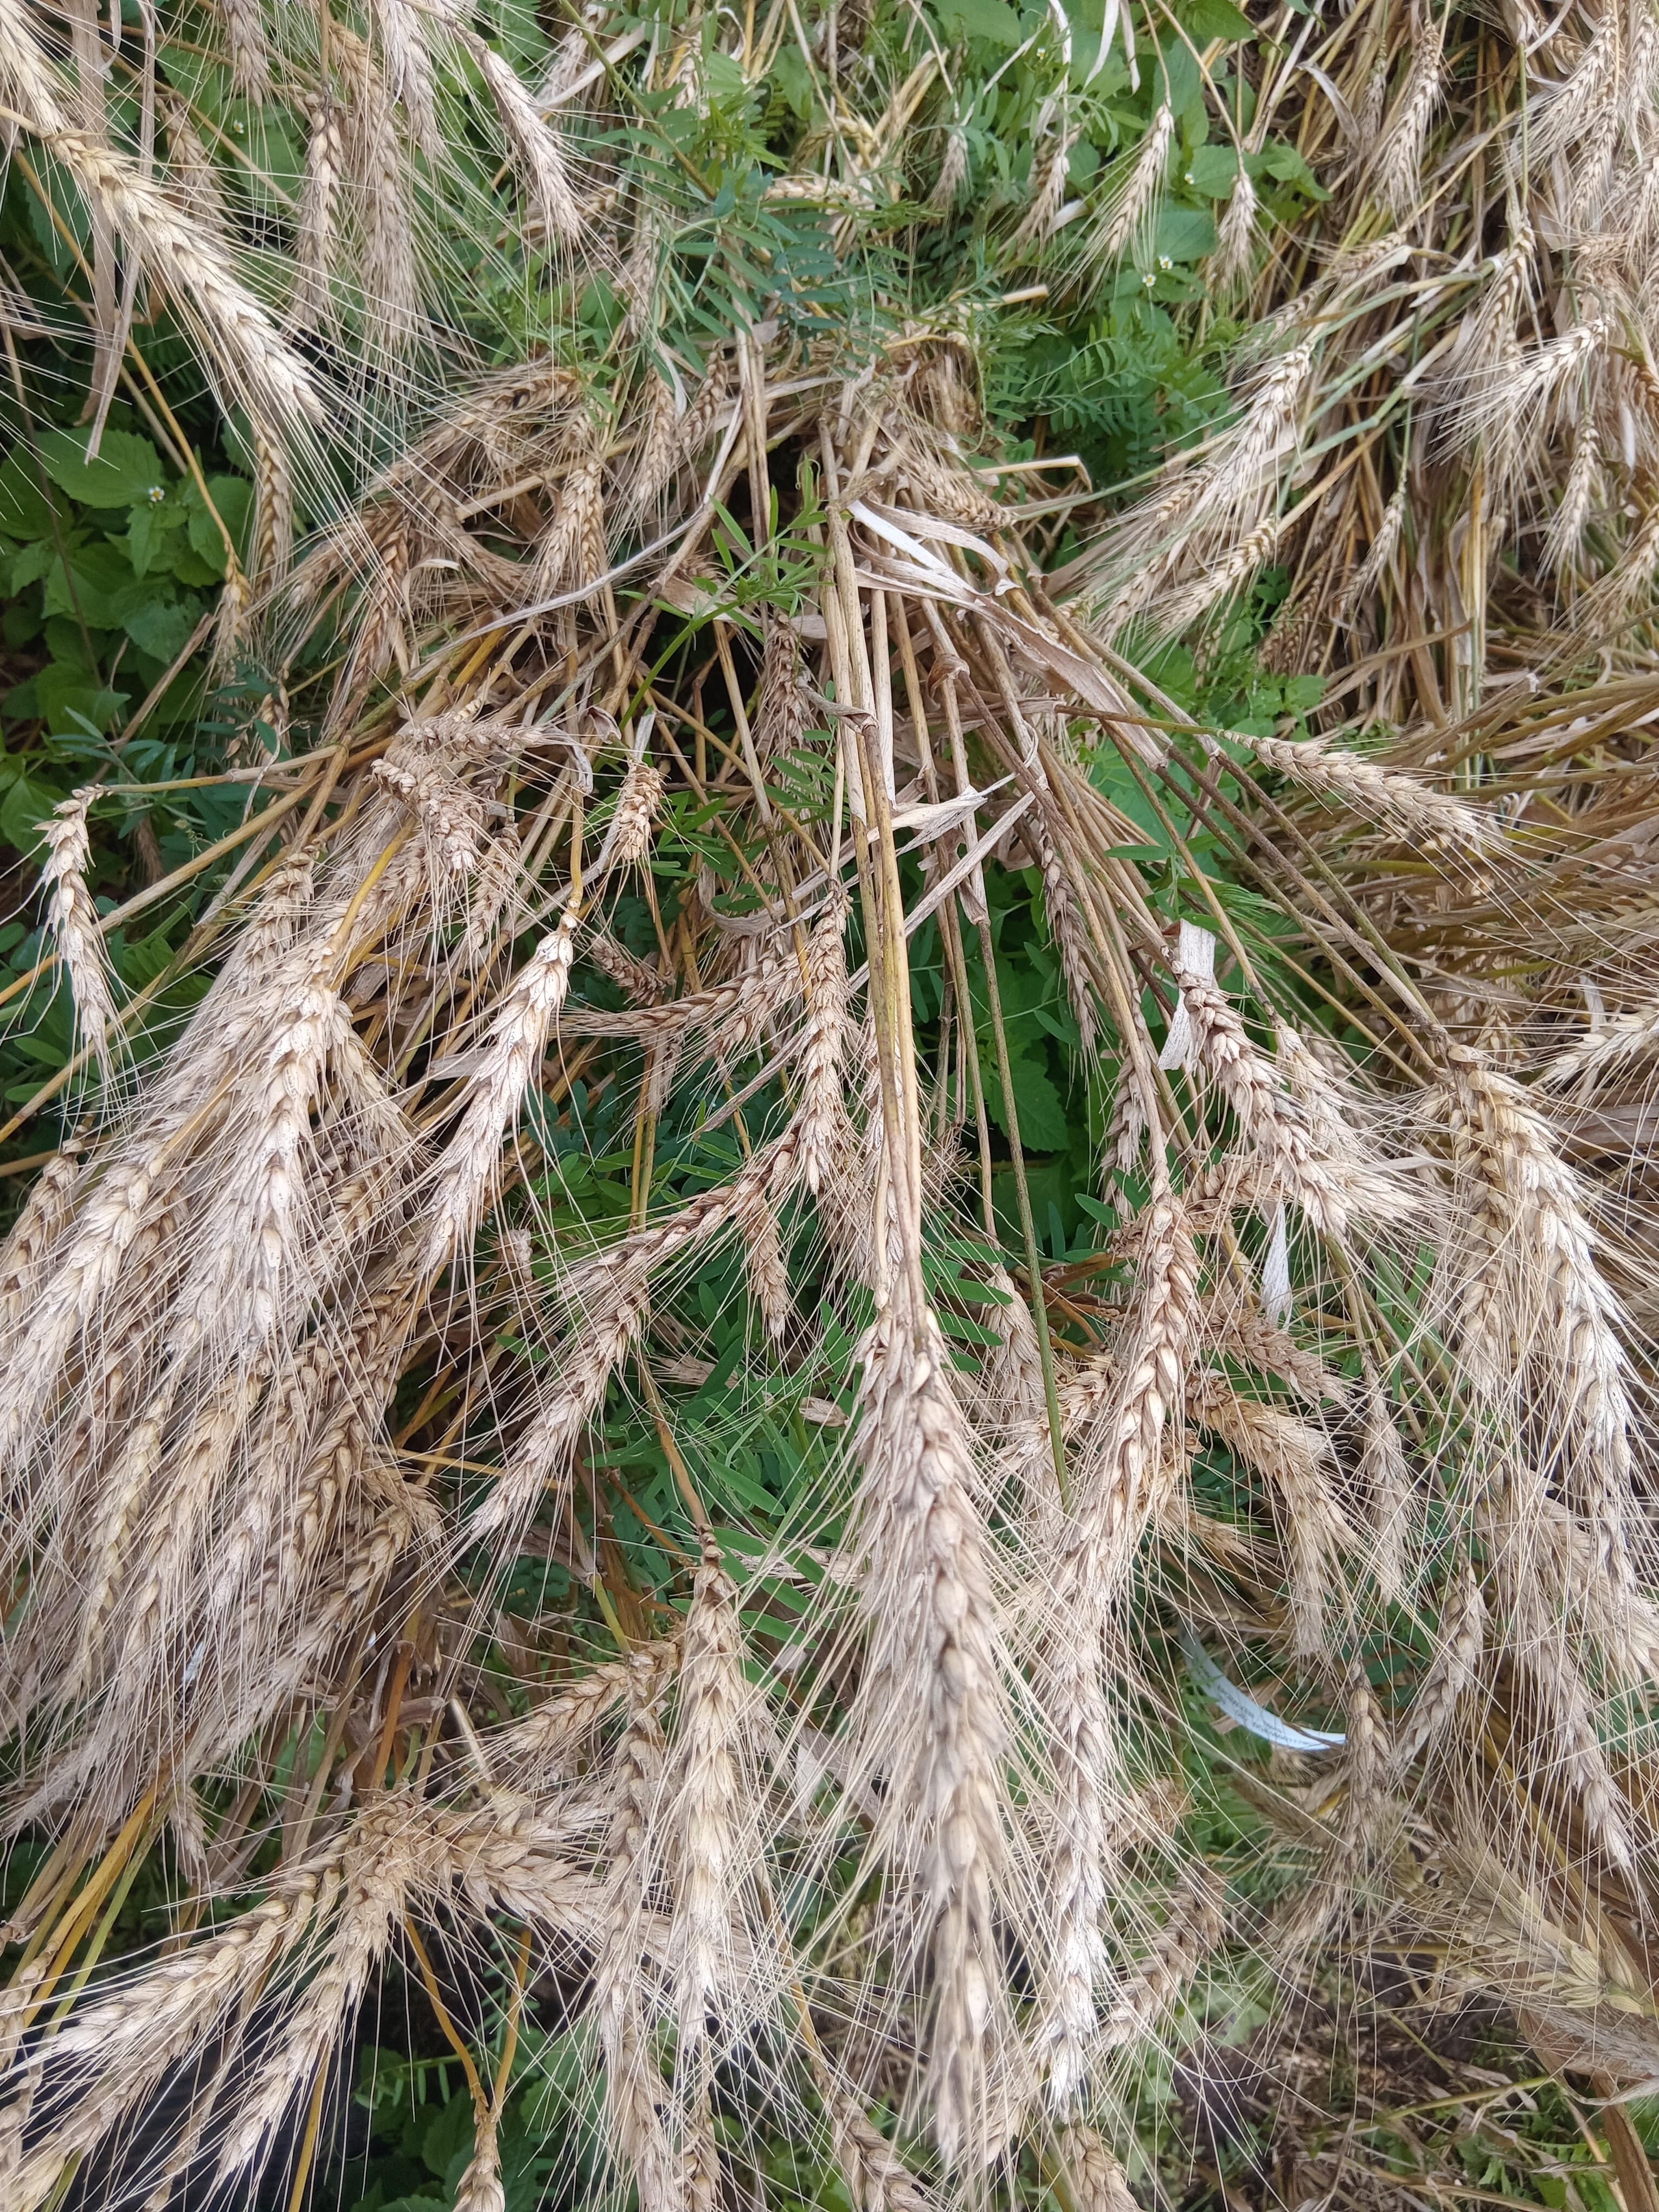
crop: wheat
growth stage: maturity
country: Kenya
